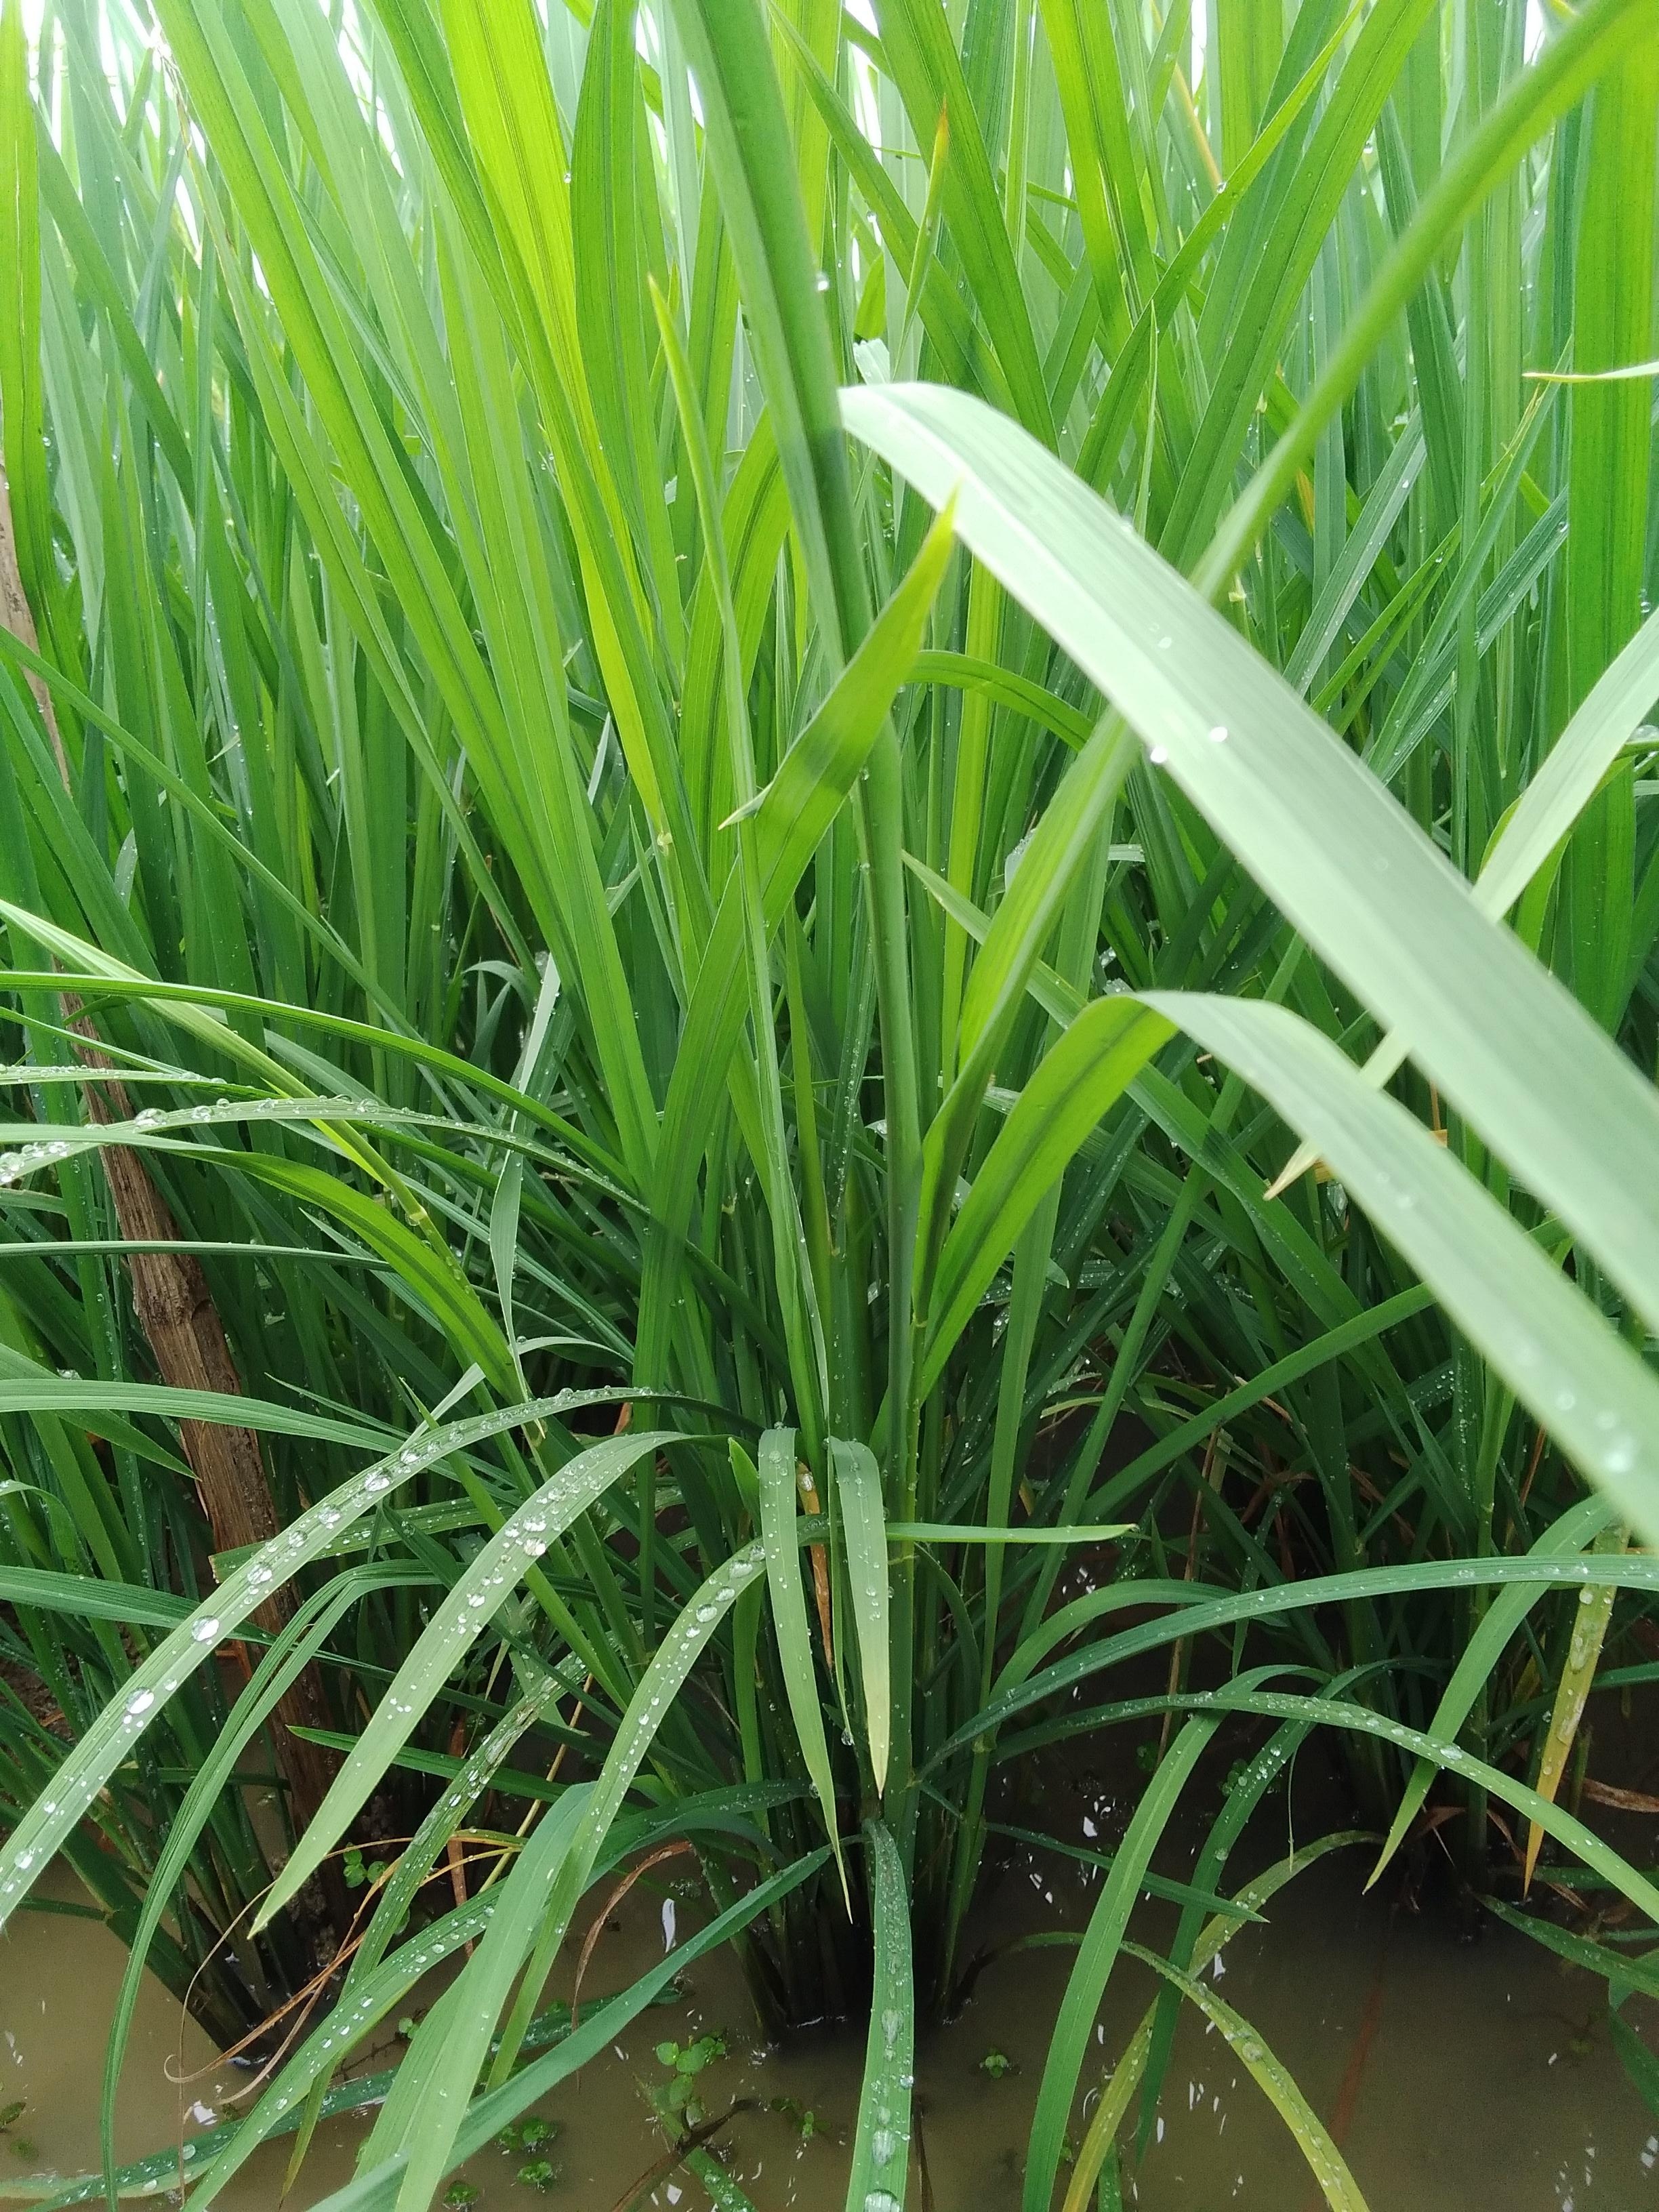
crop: rice
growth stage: booting
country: Nigeria
